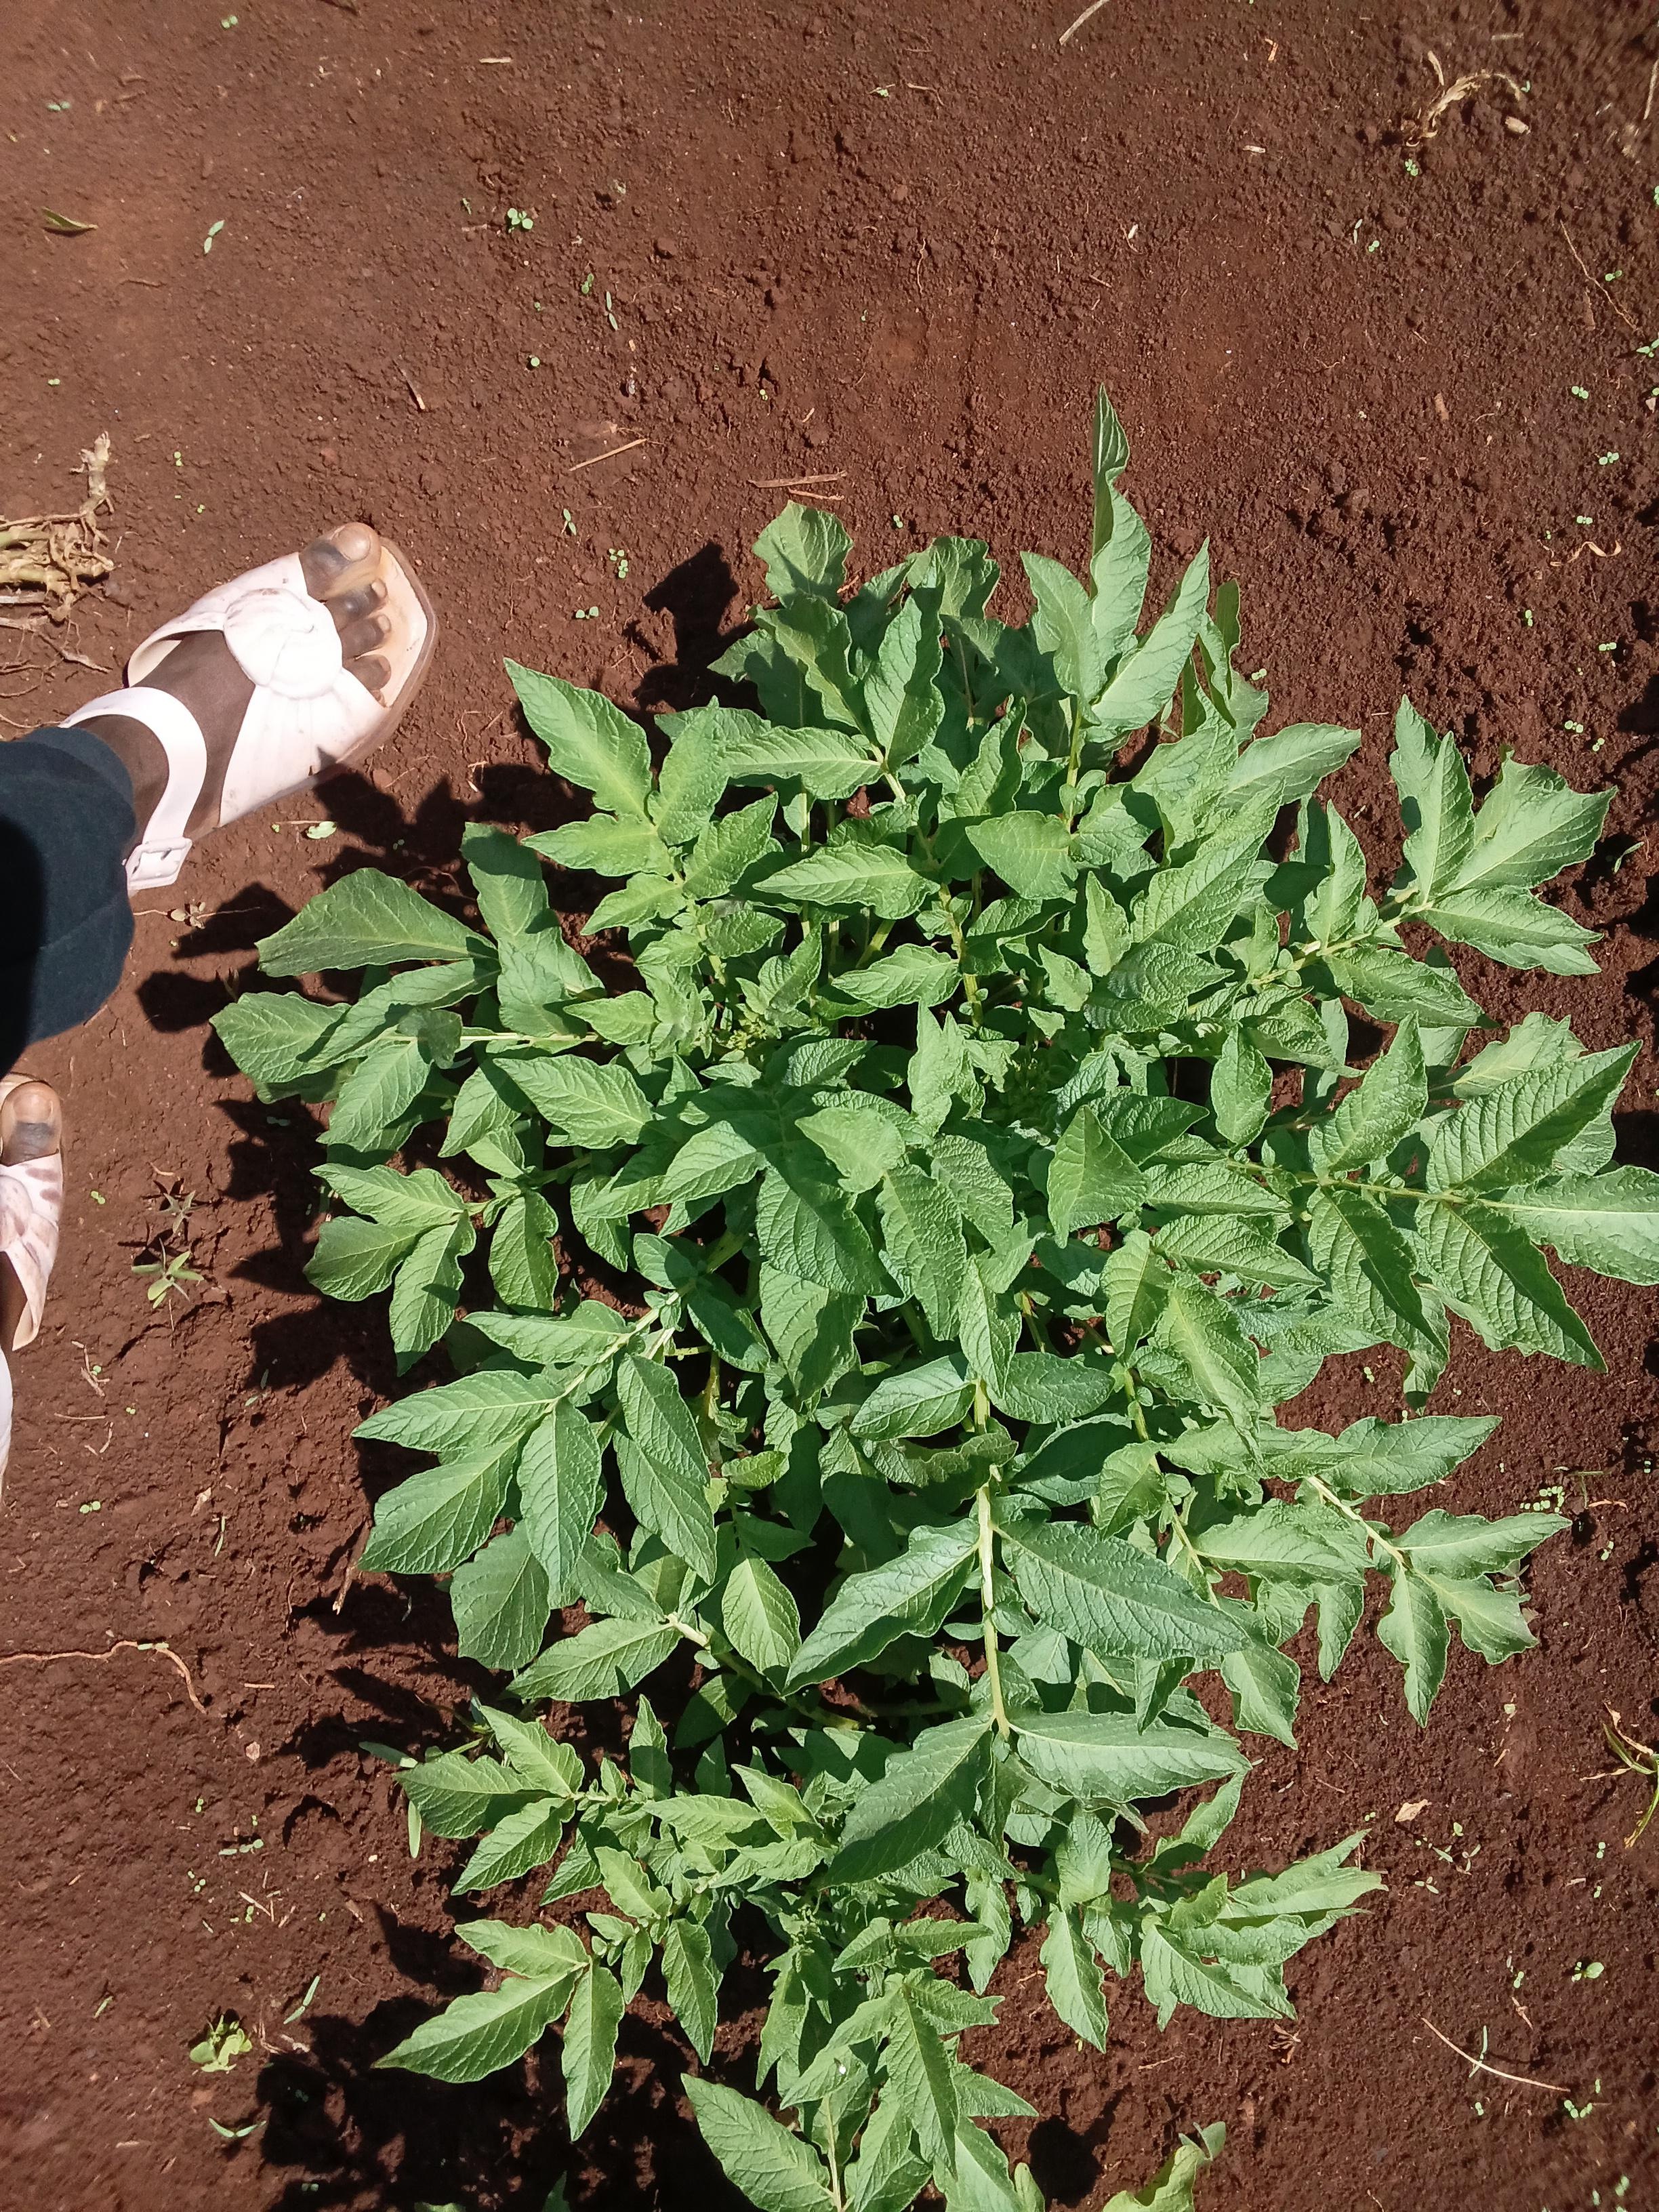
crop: potato
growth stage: vegetative
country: Kenya
